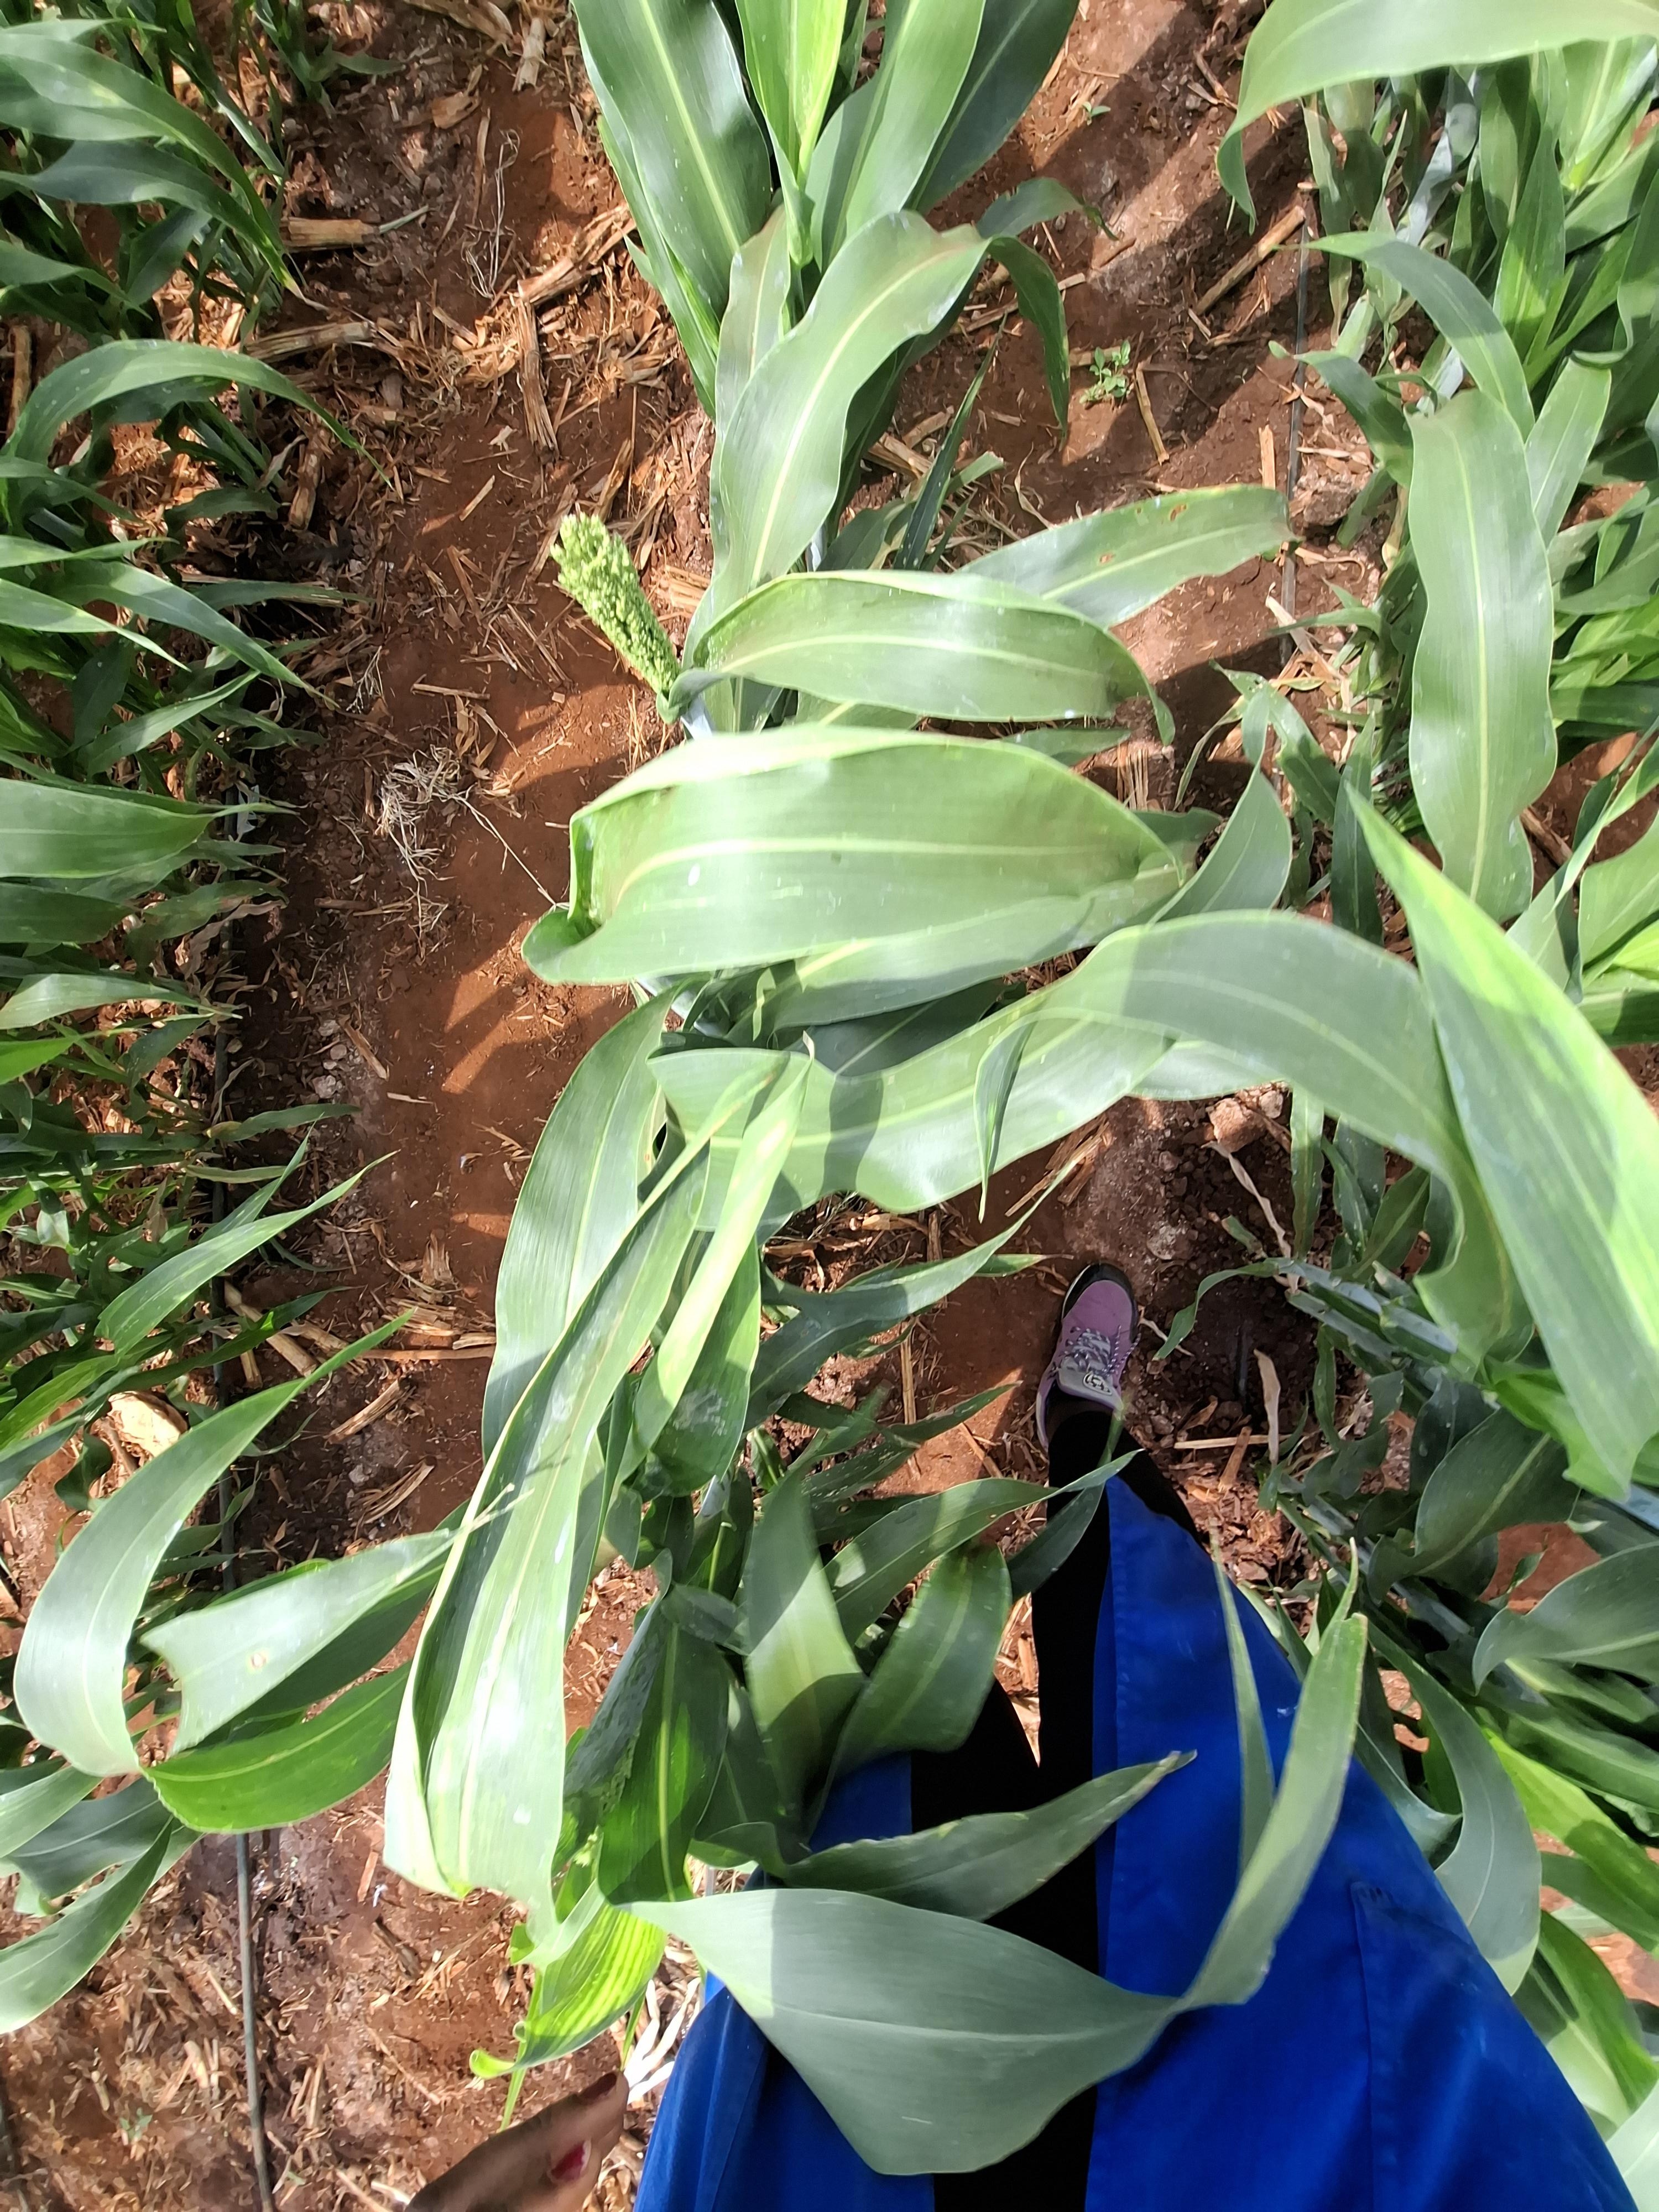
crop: sorghum
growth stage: vegetative
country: Kenya
